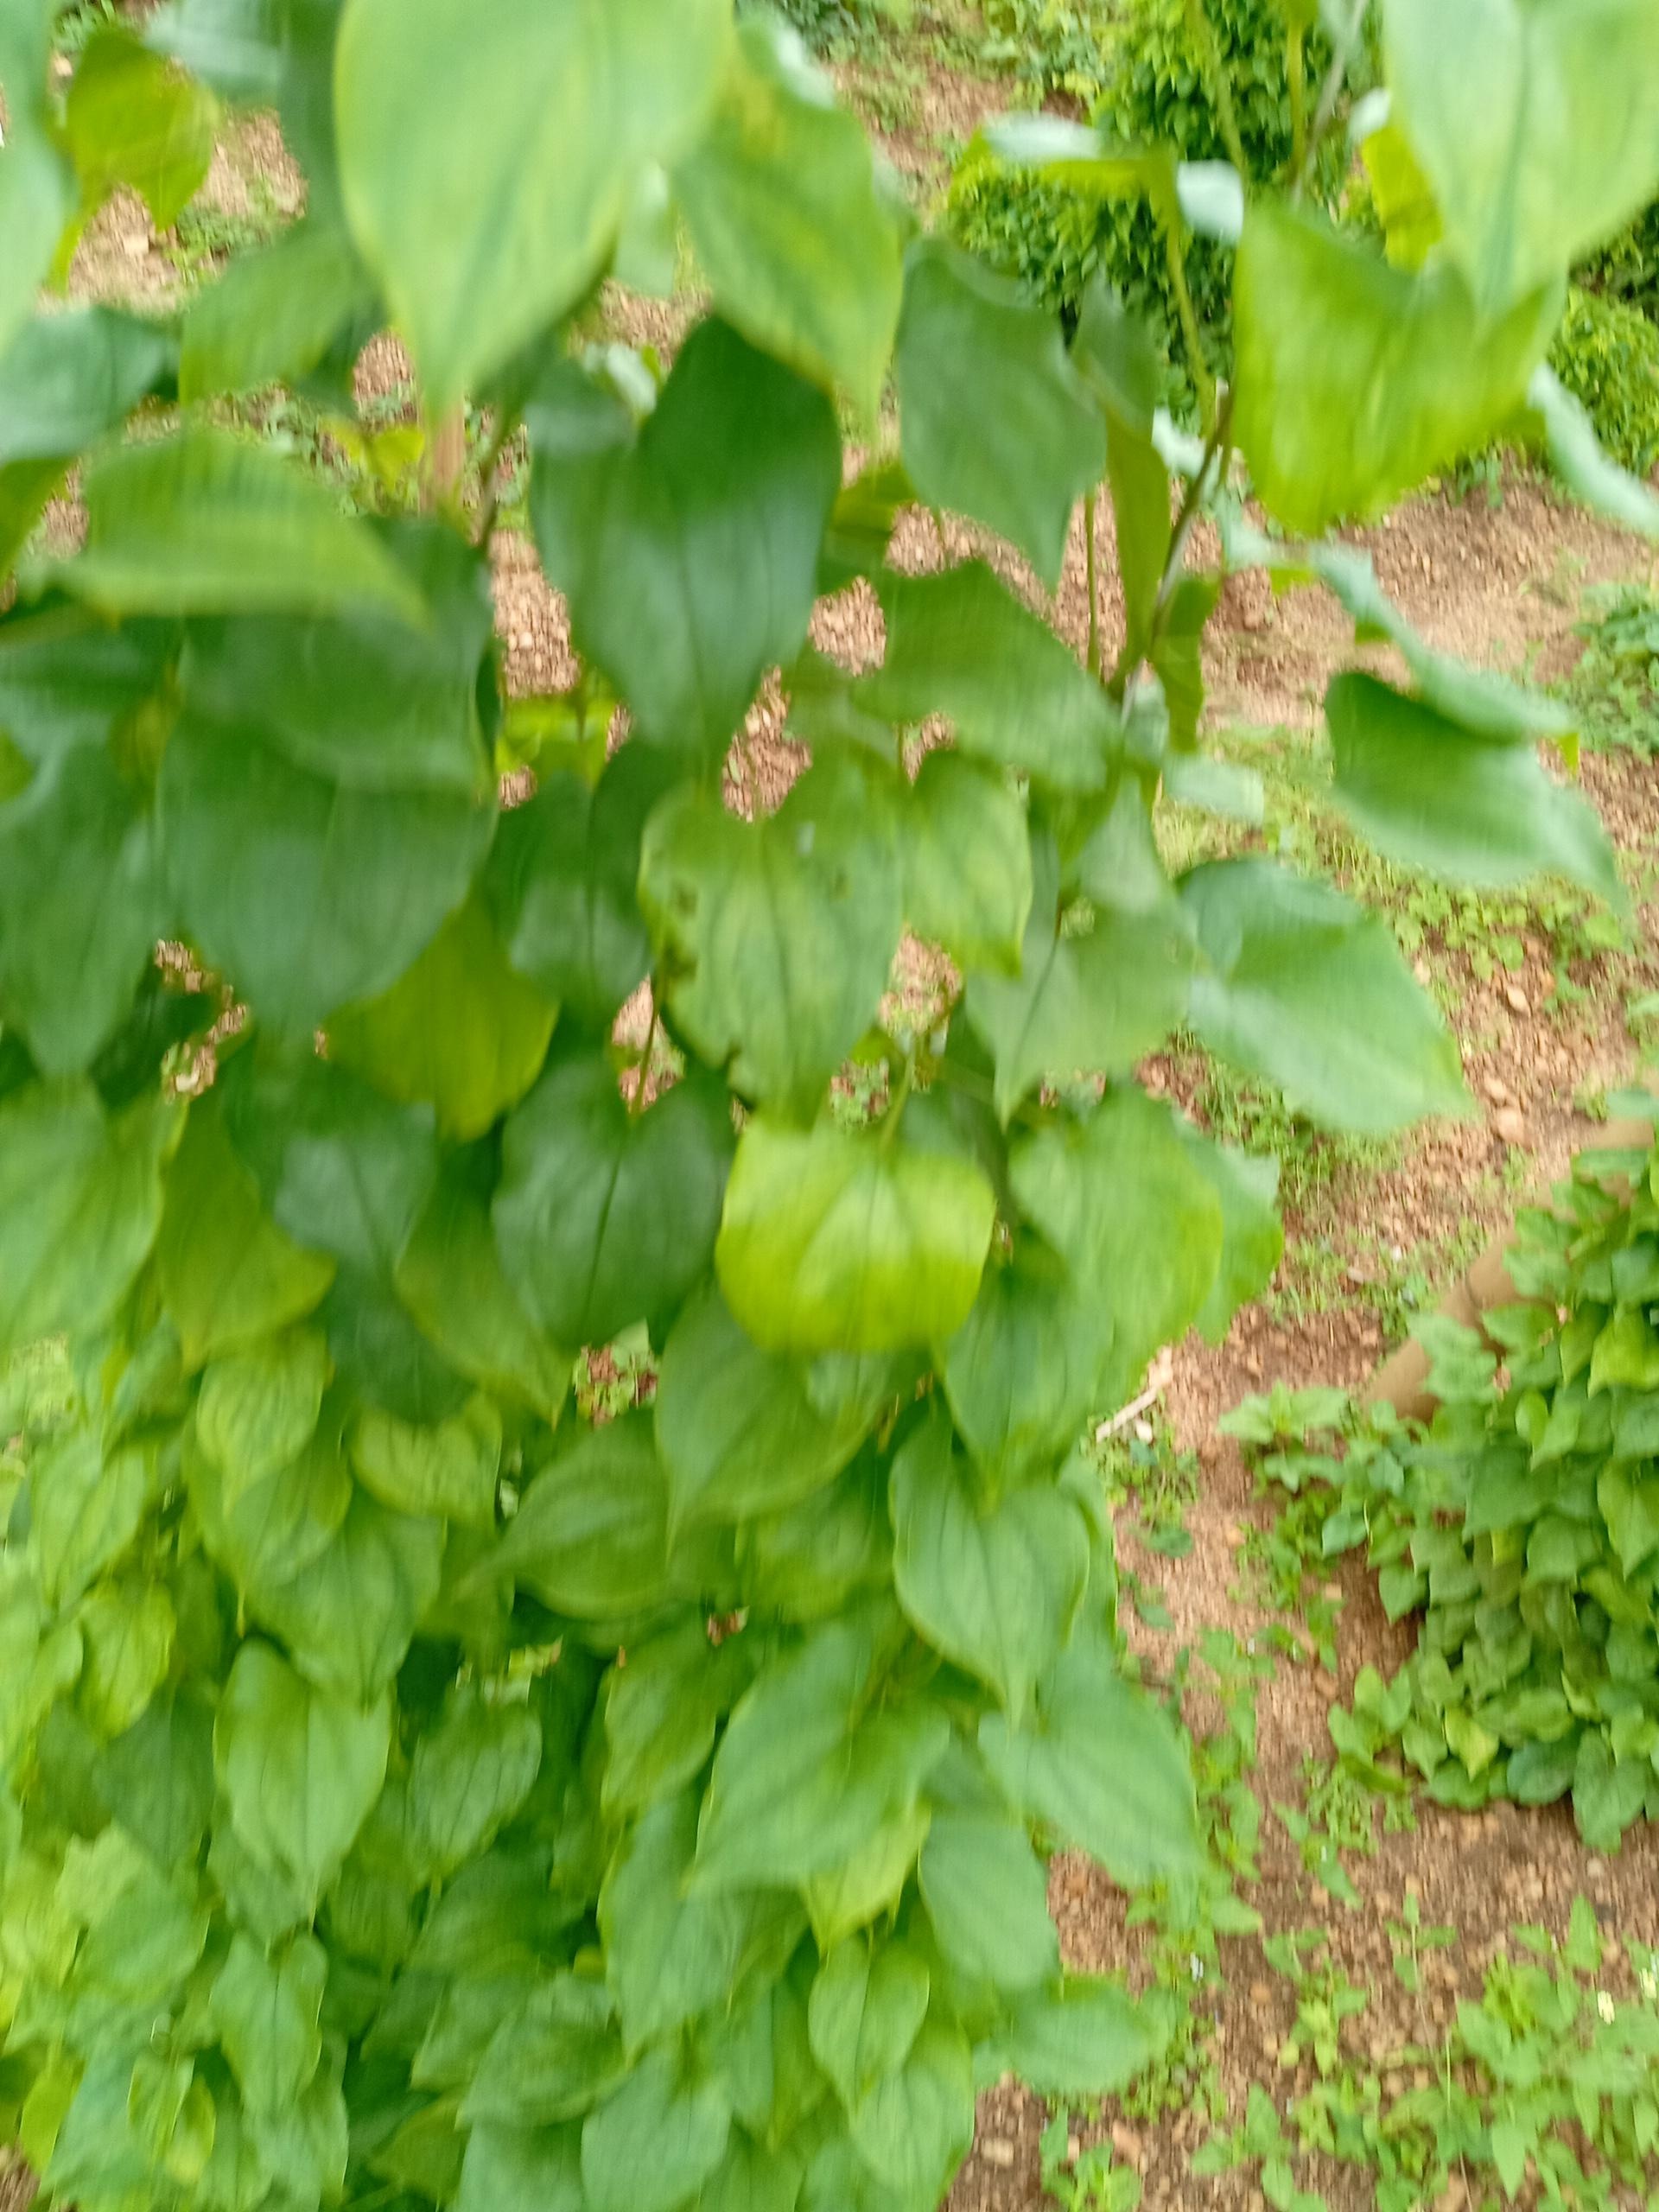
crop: yam
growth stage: vegetative
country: Nigeria
